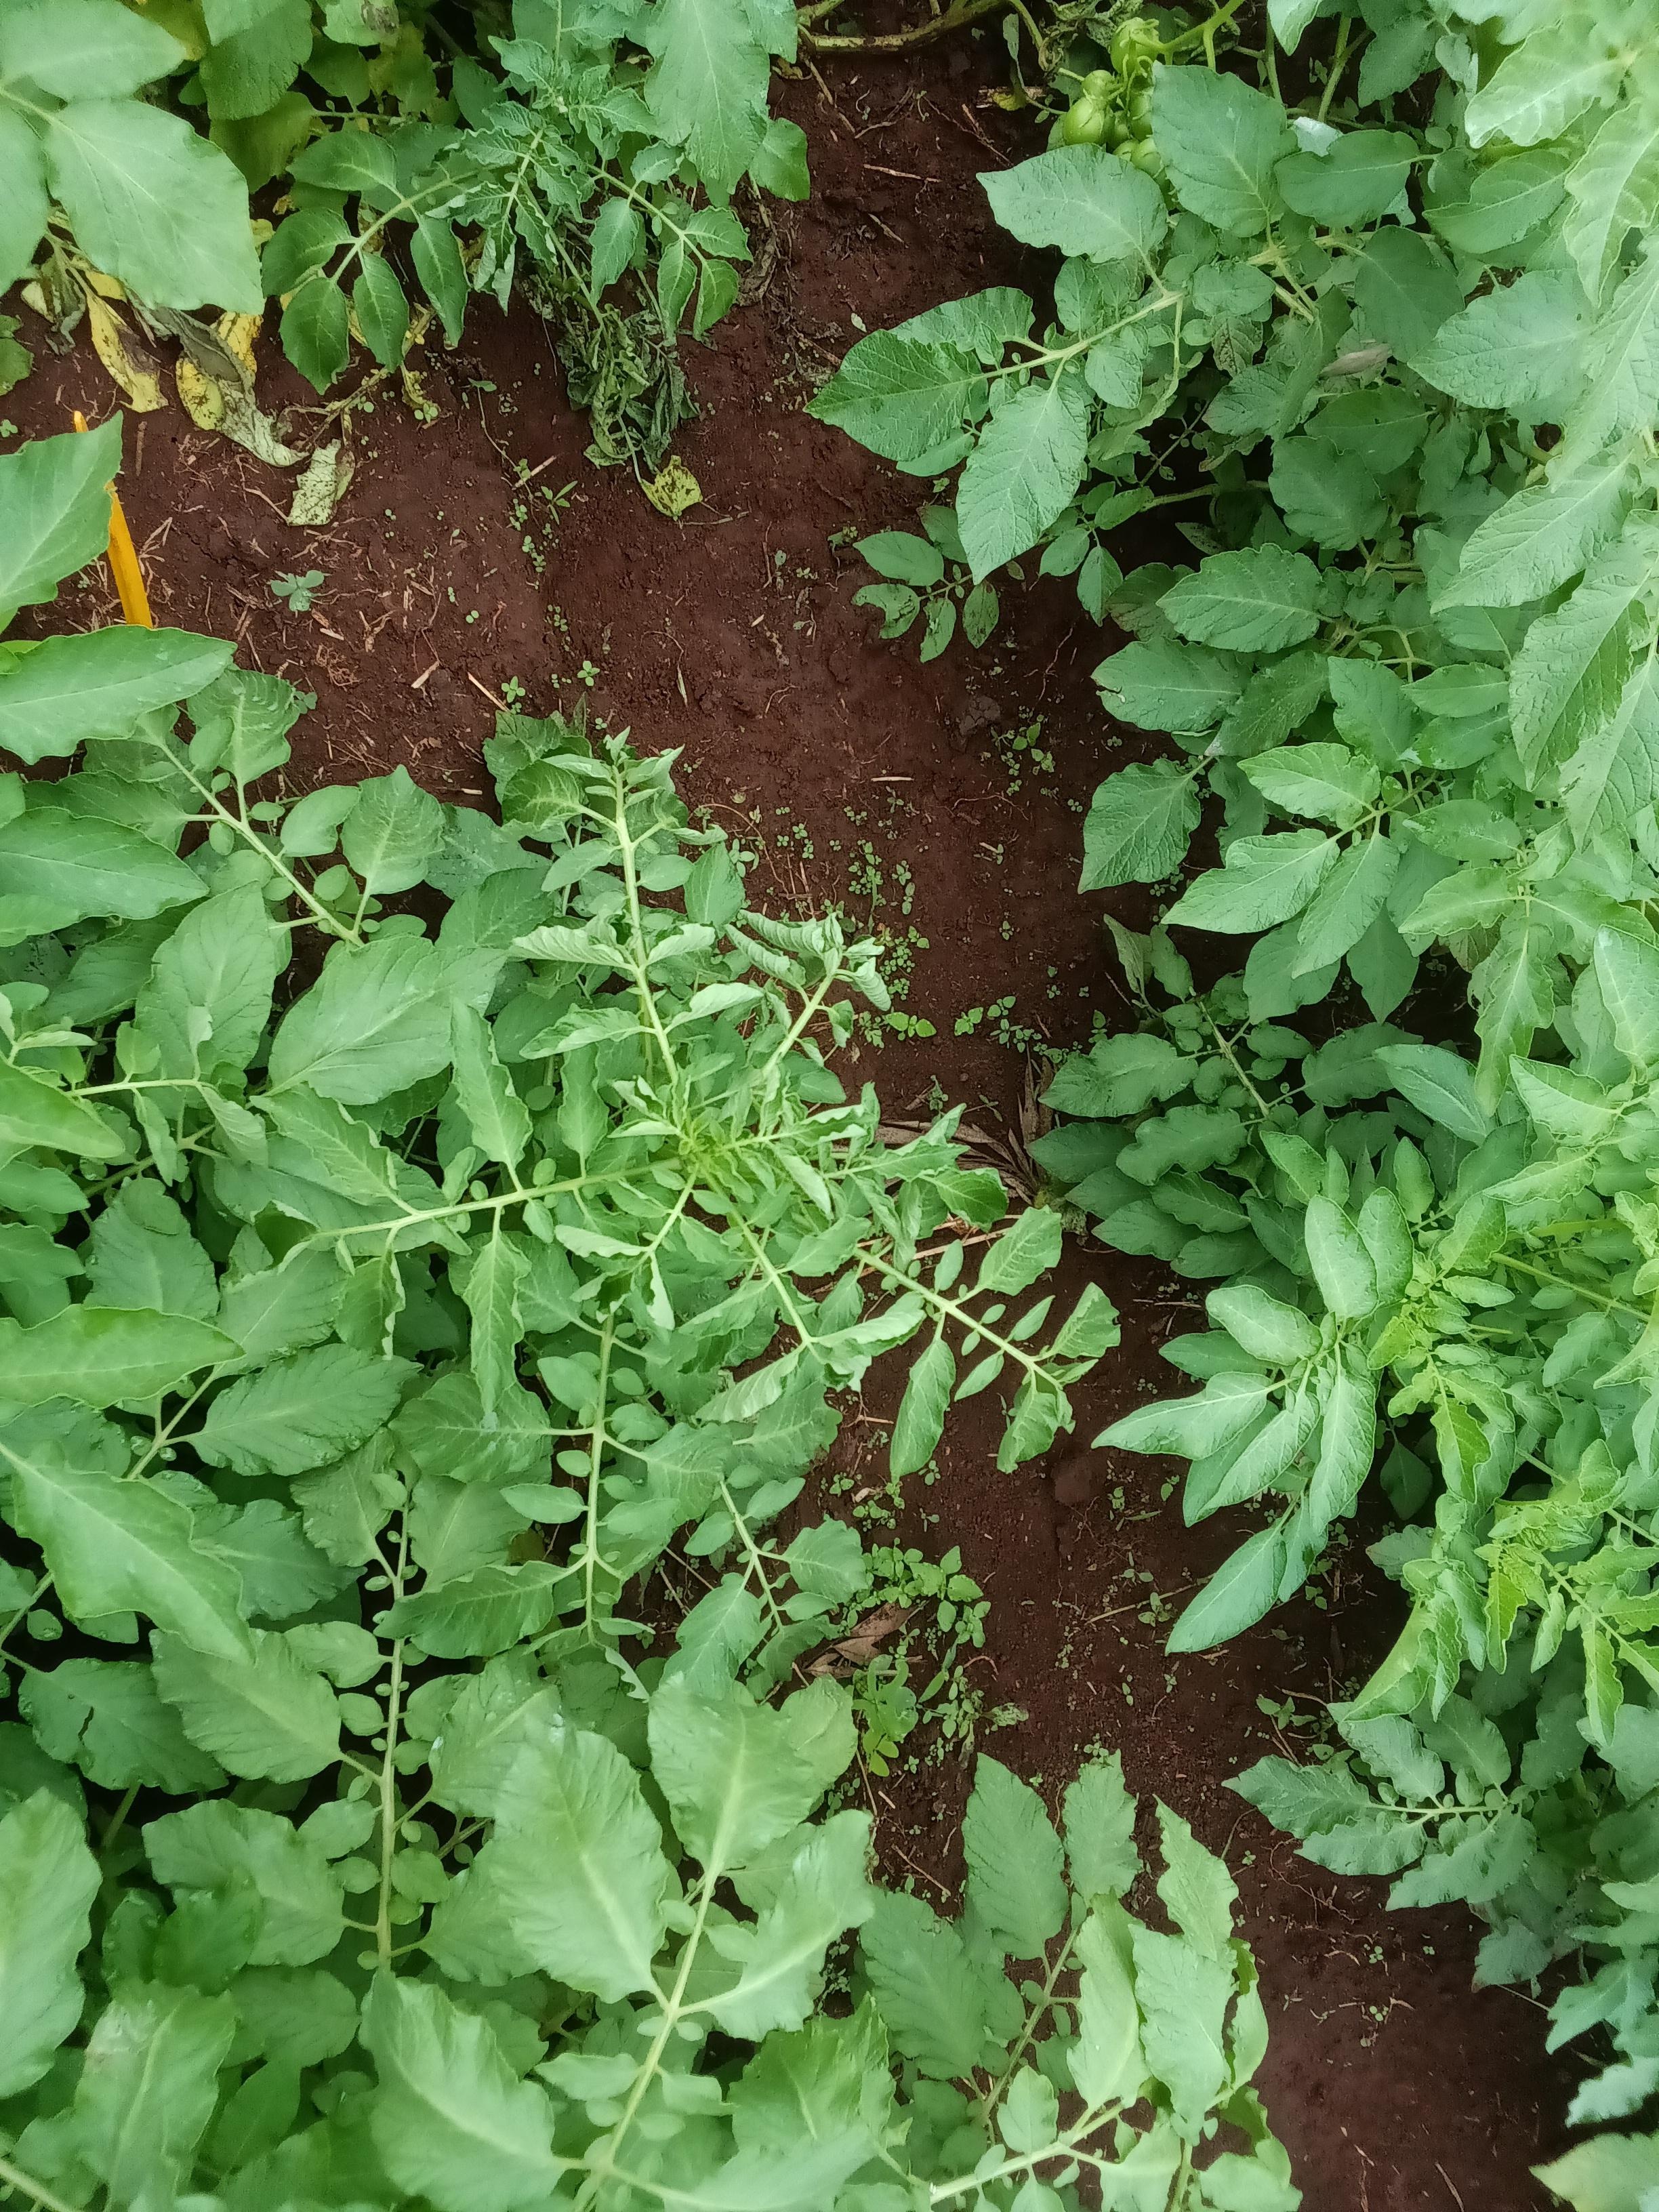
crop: potato
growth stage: flowering
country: Kenya
